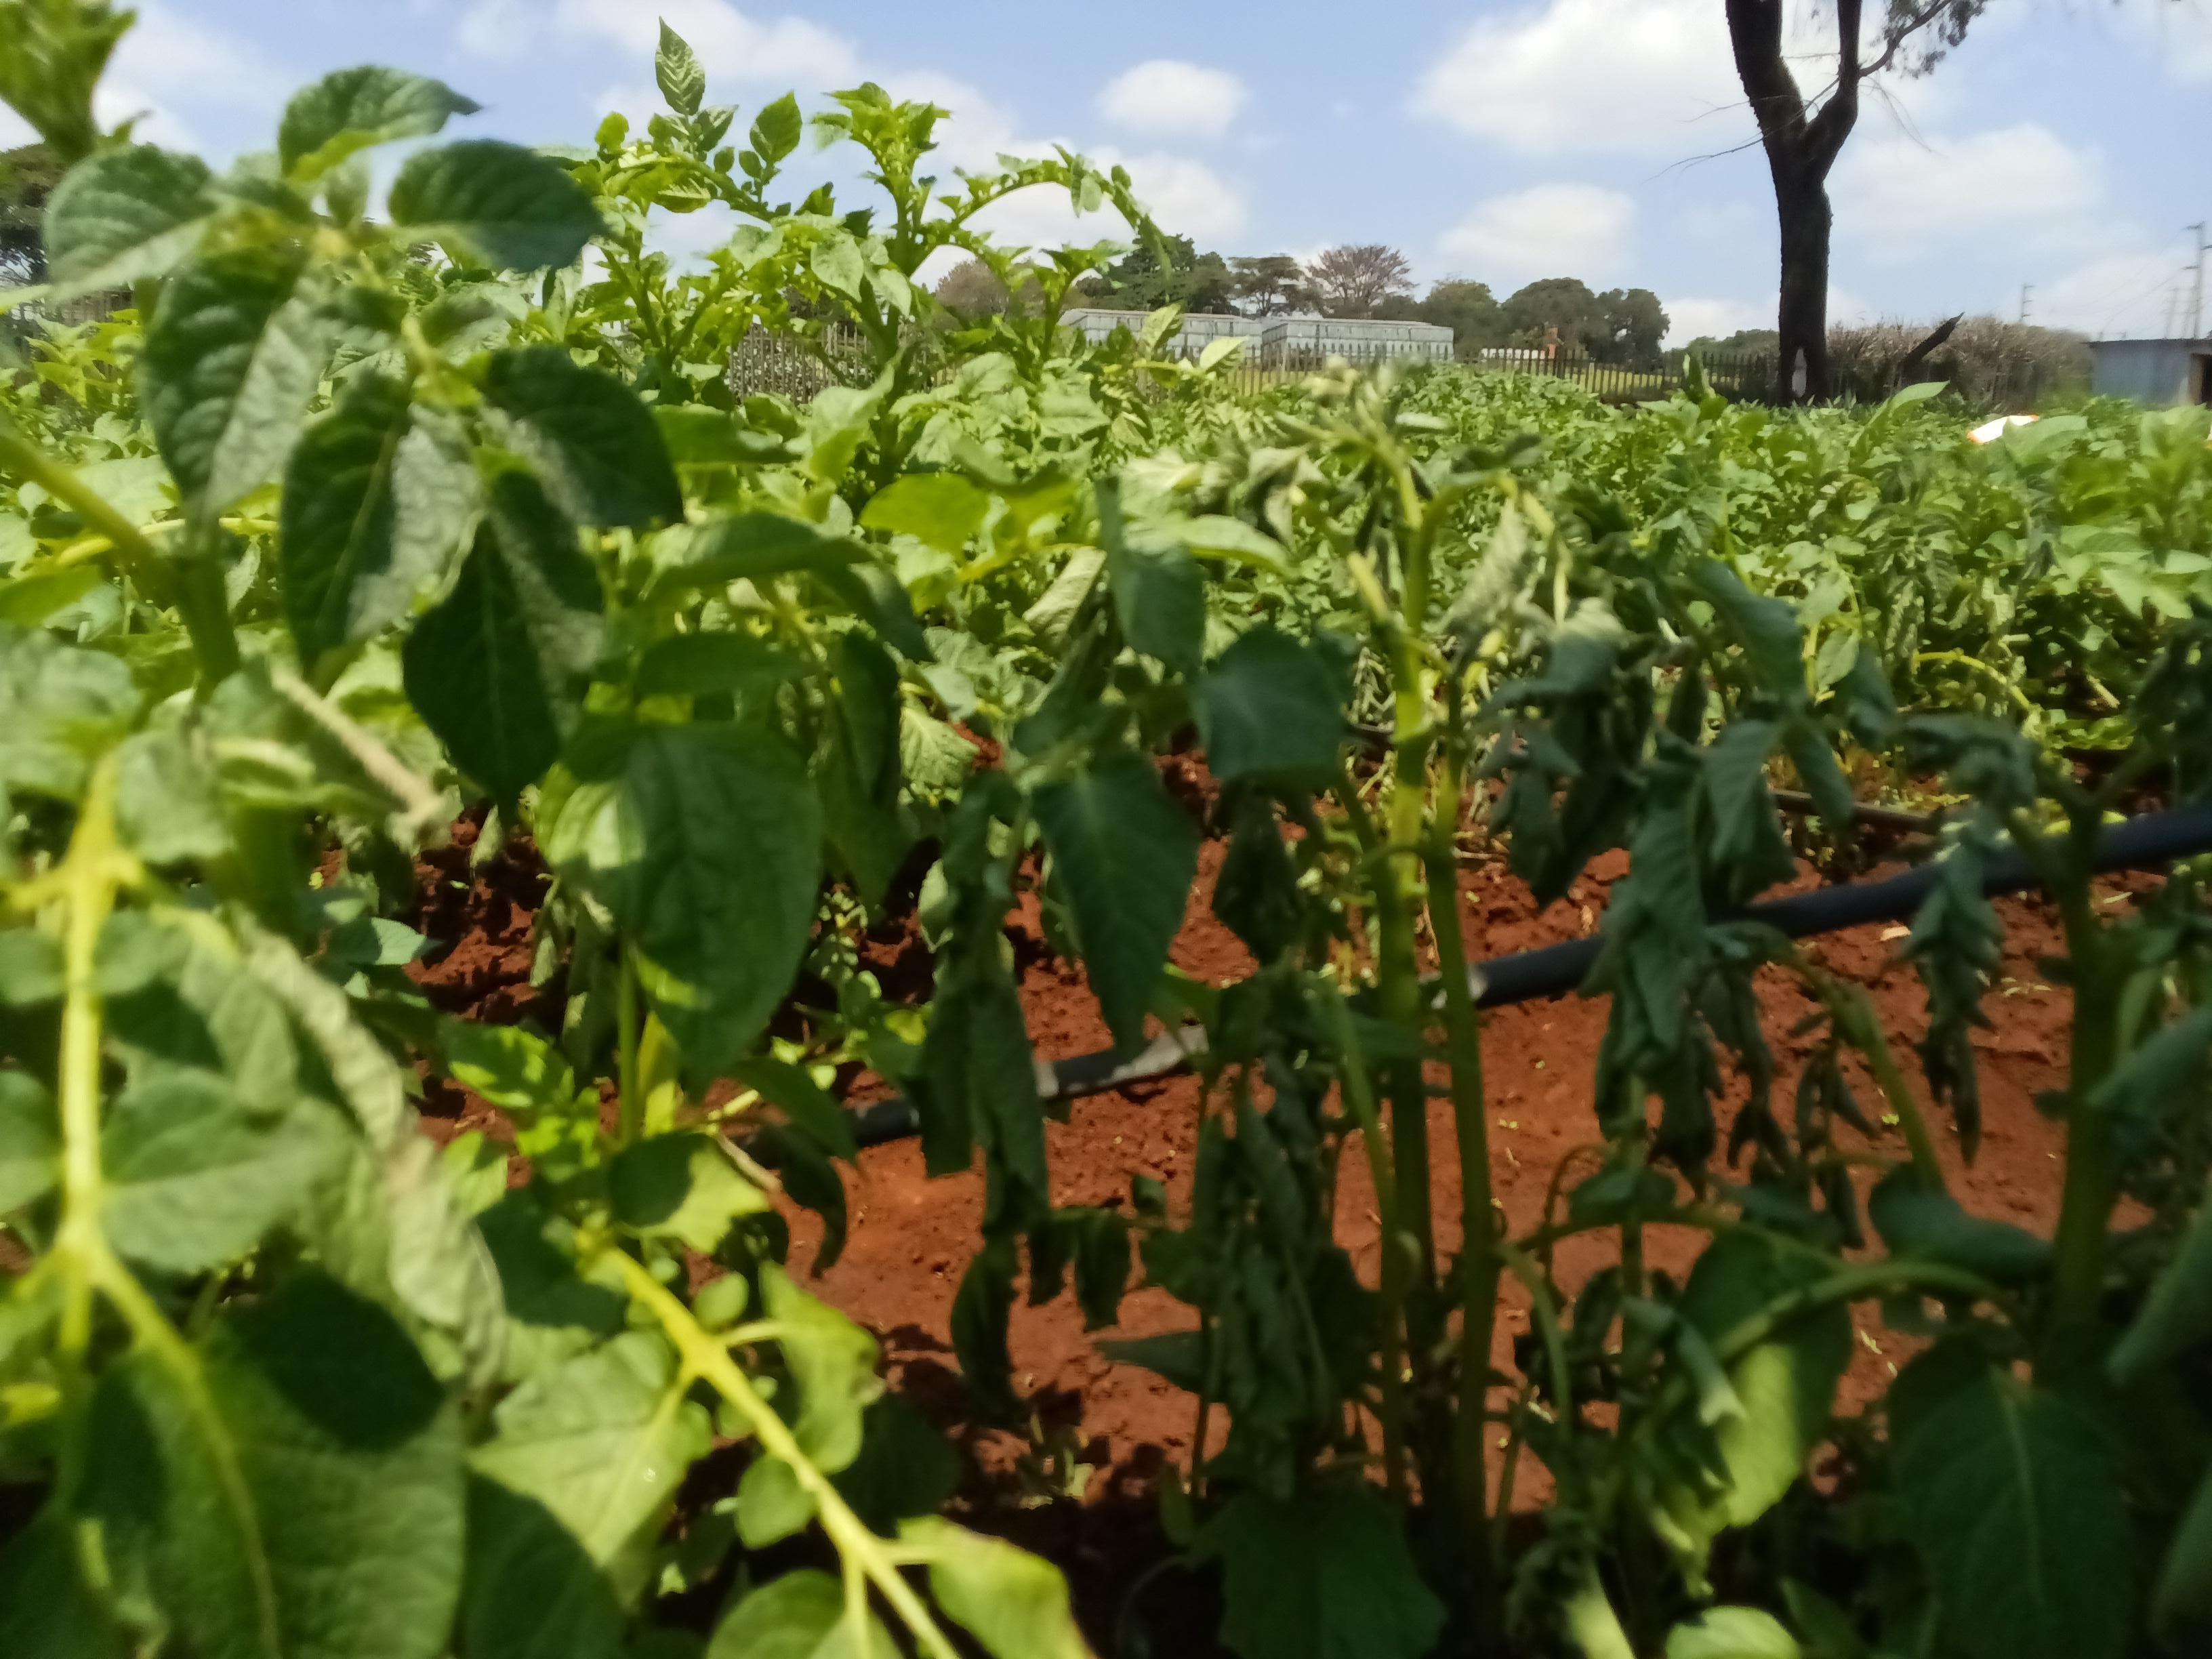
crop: potato
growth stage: vegetative
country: Kenya
